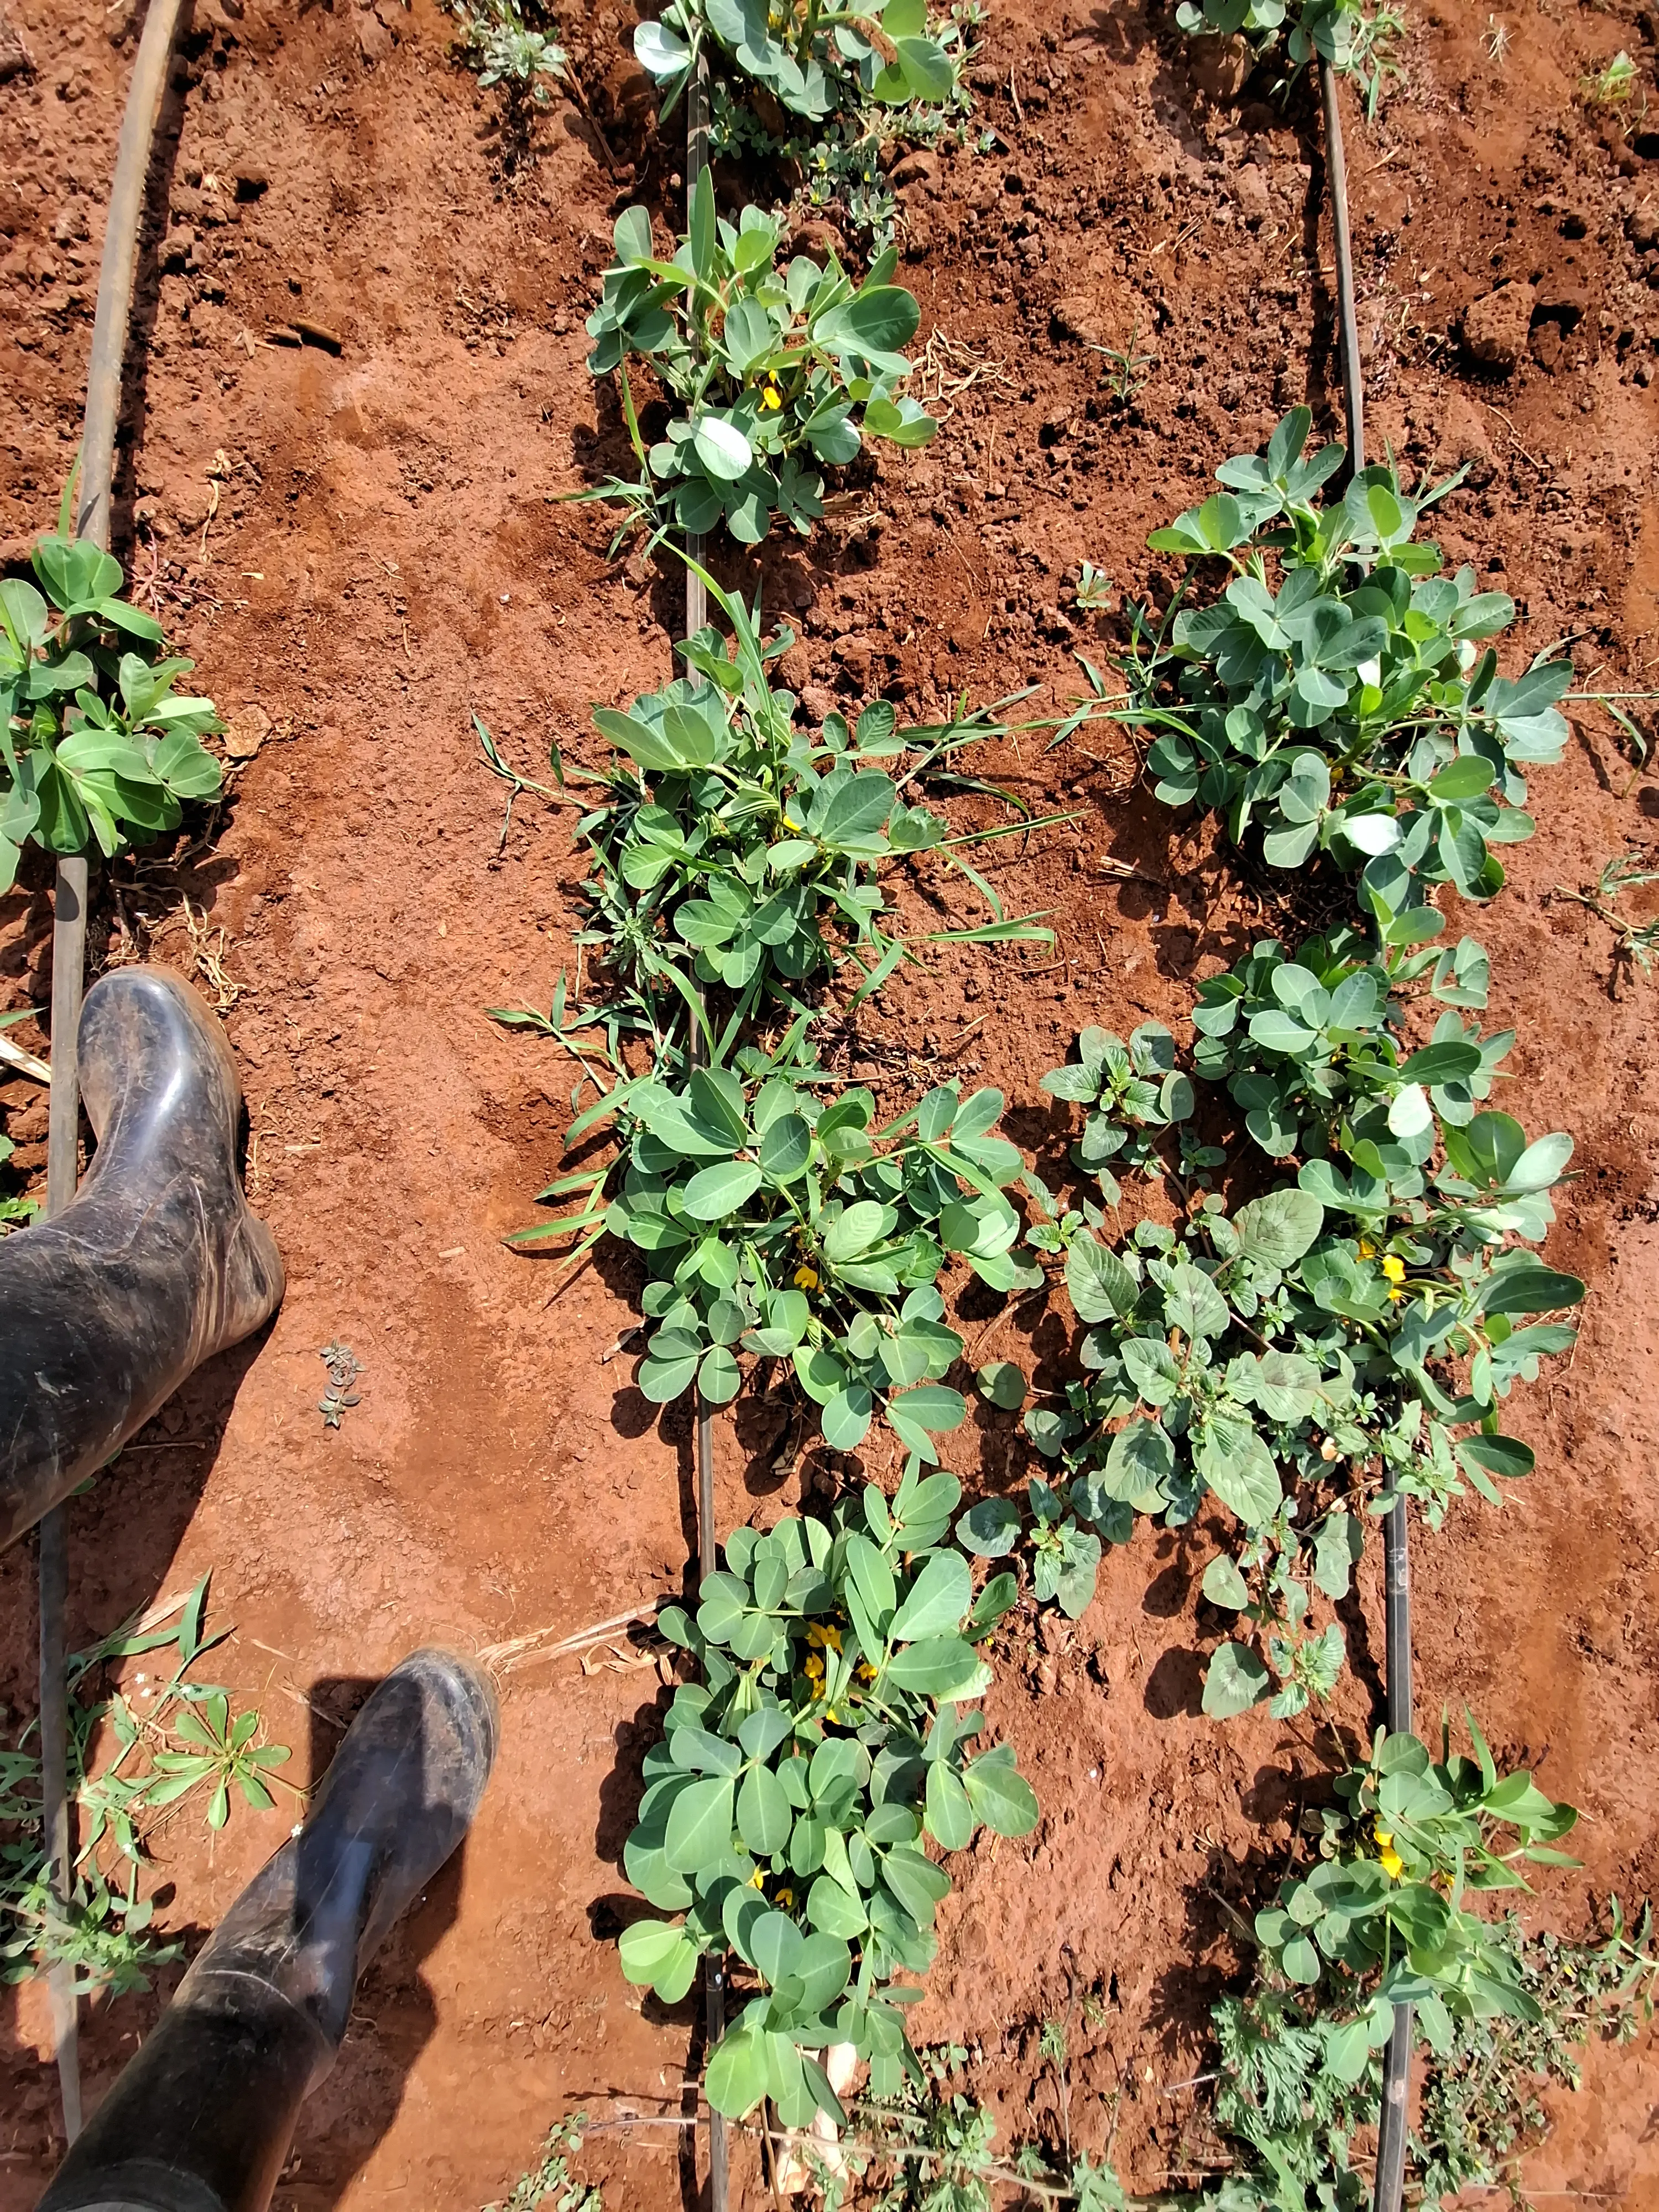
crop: groundnut
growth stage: vegetative
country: Kenya
